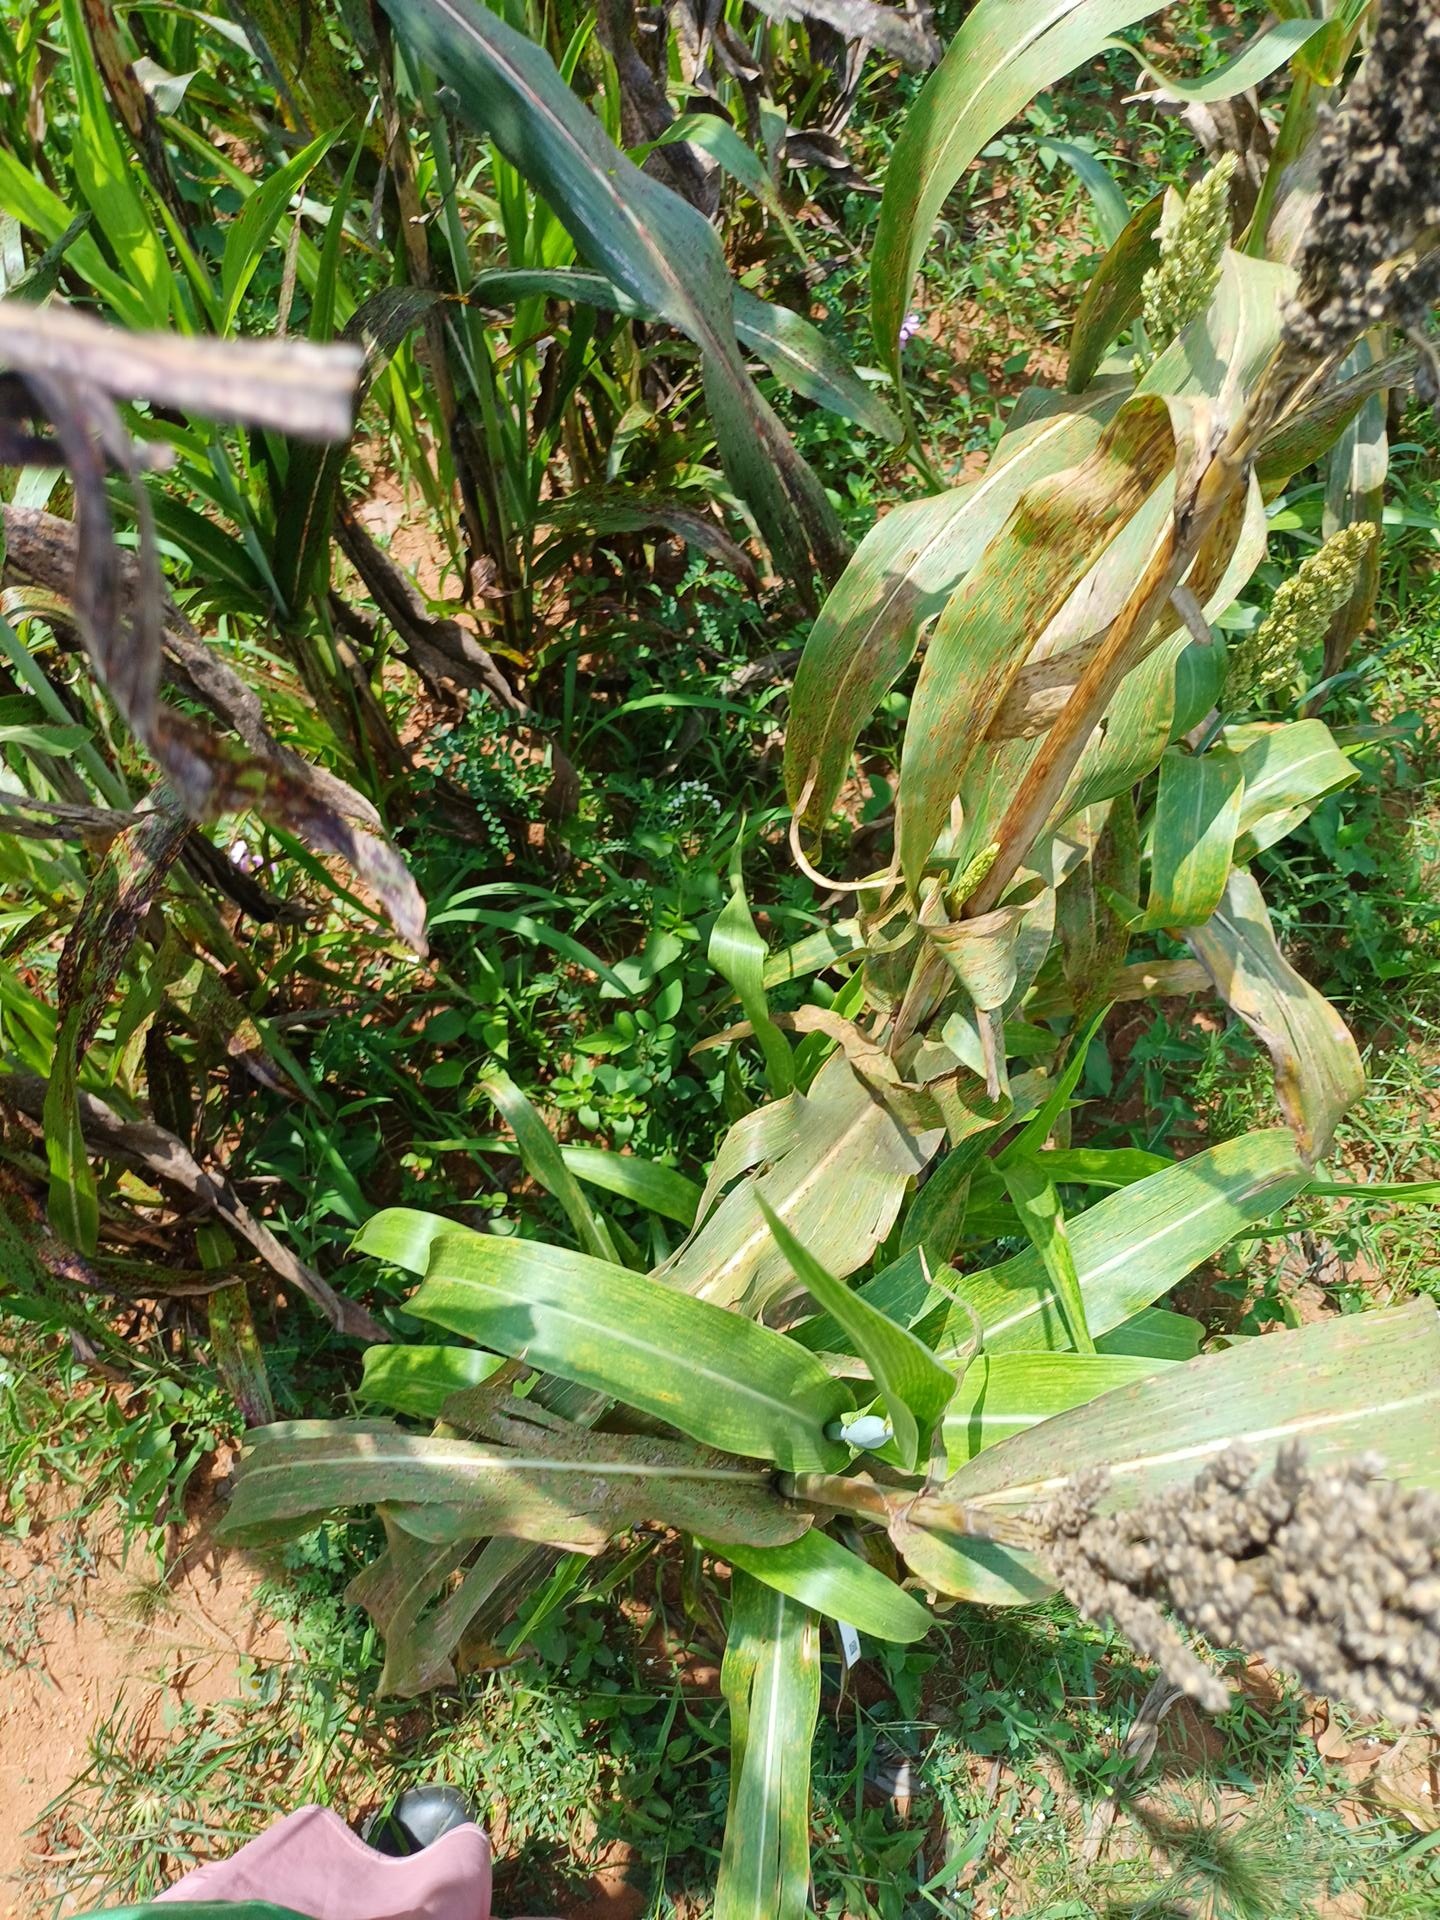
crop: sorghum
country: Kenya
